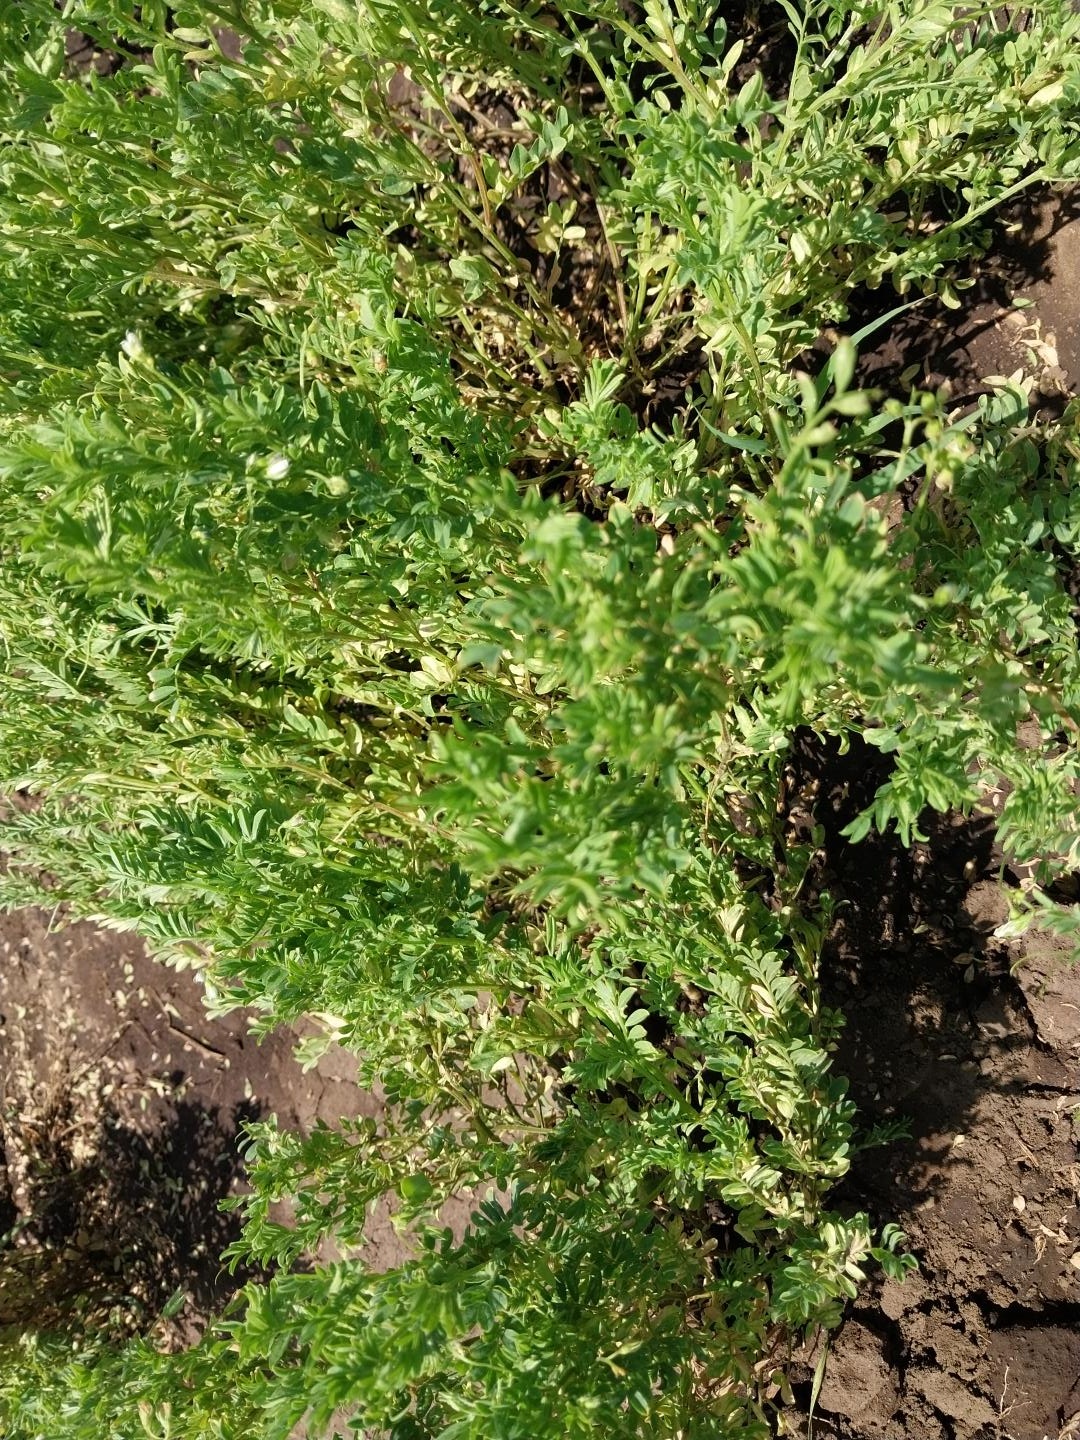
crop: lentil
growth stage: flowering
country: Tanzania
